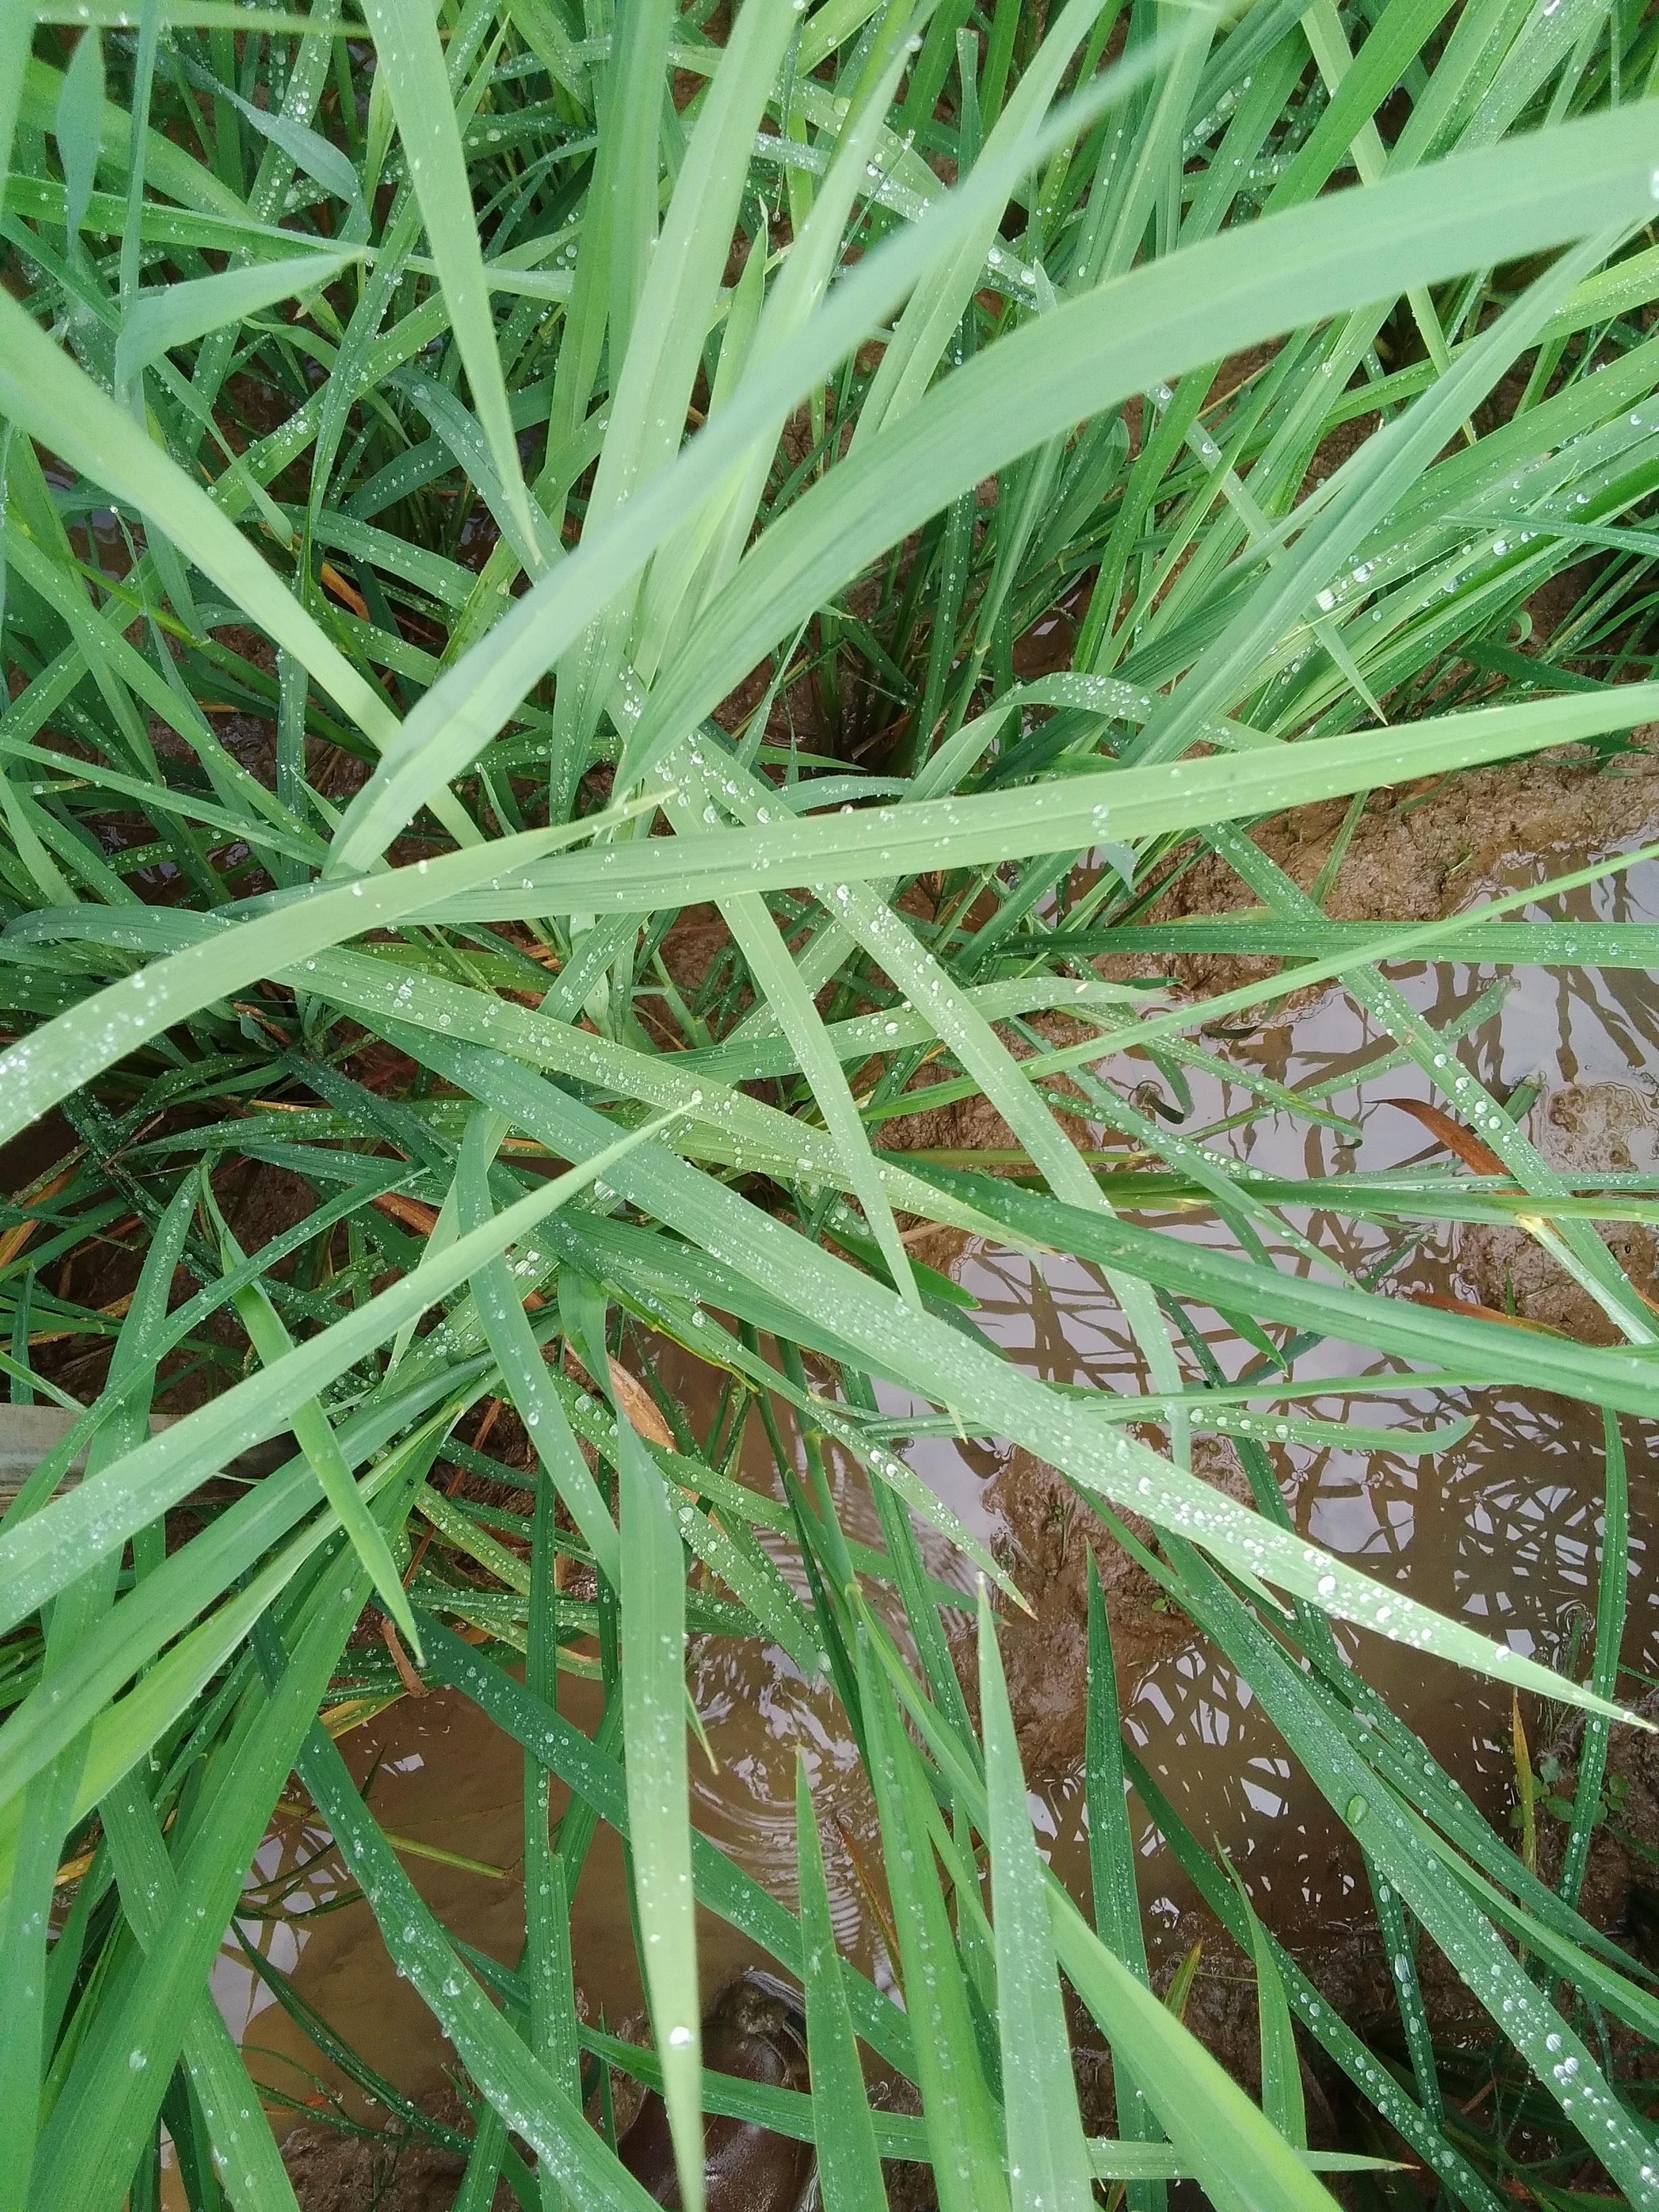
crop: rice
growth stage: elongation stem
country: Nigeria
